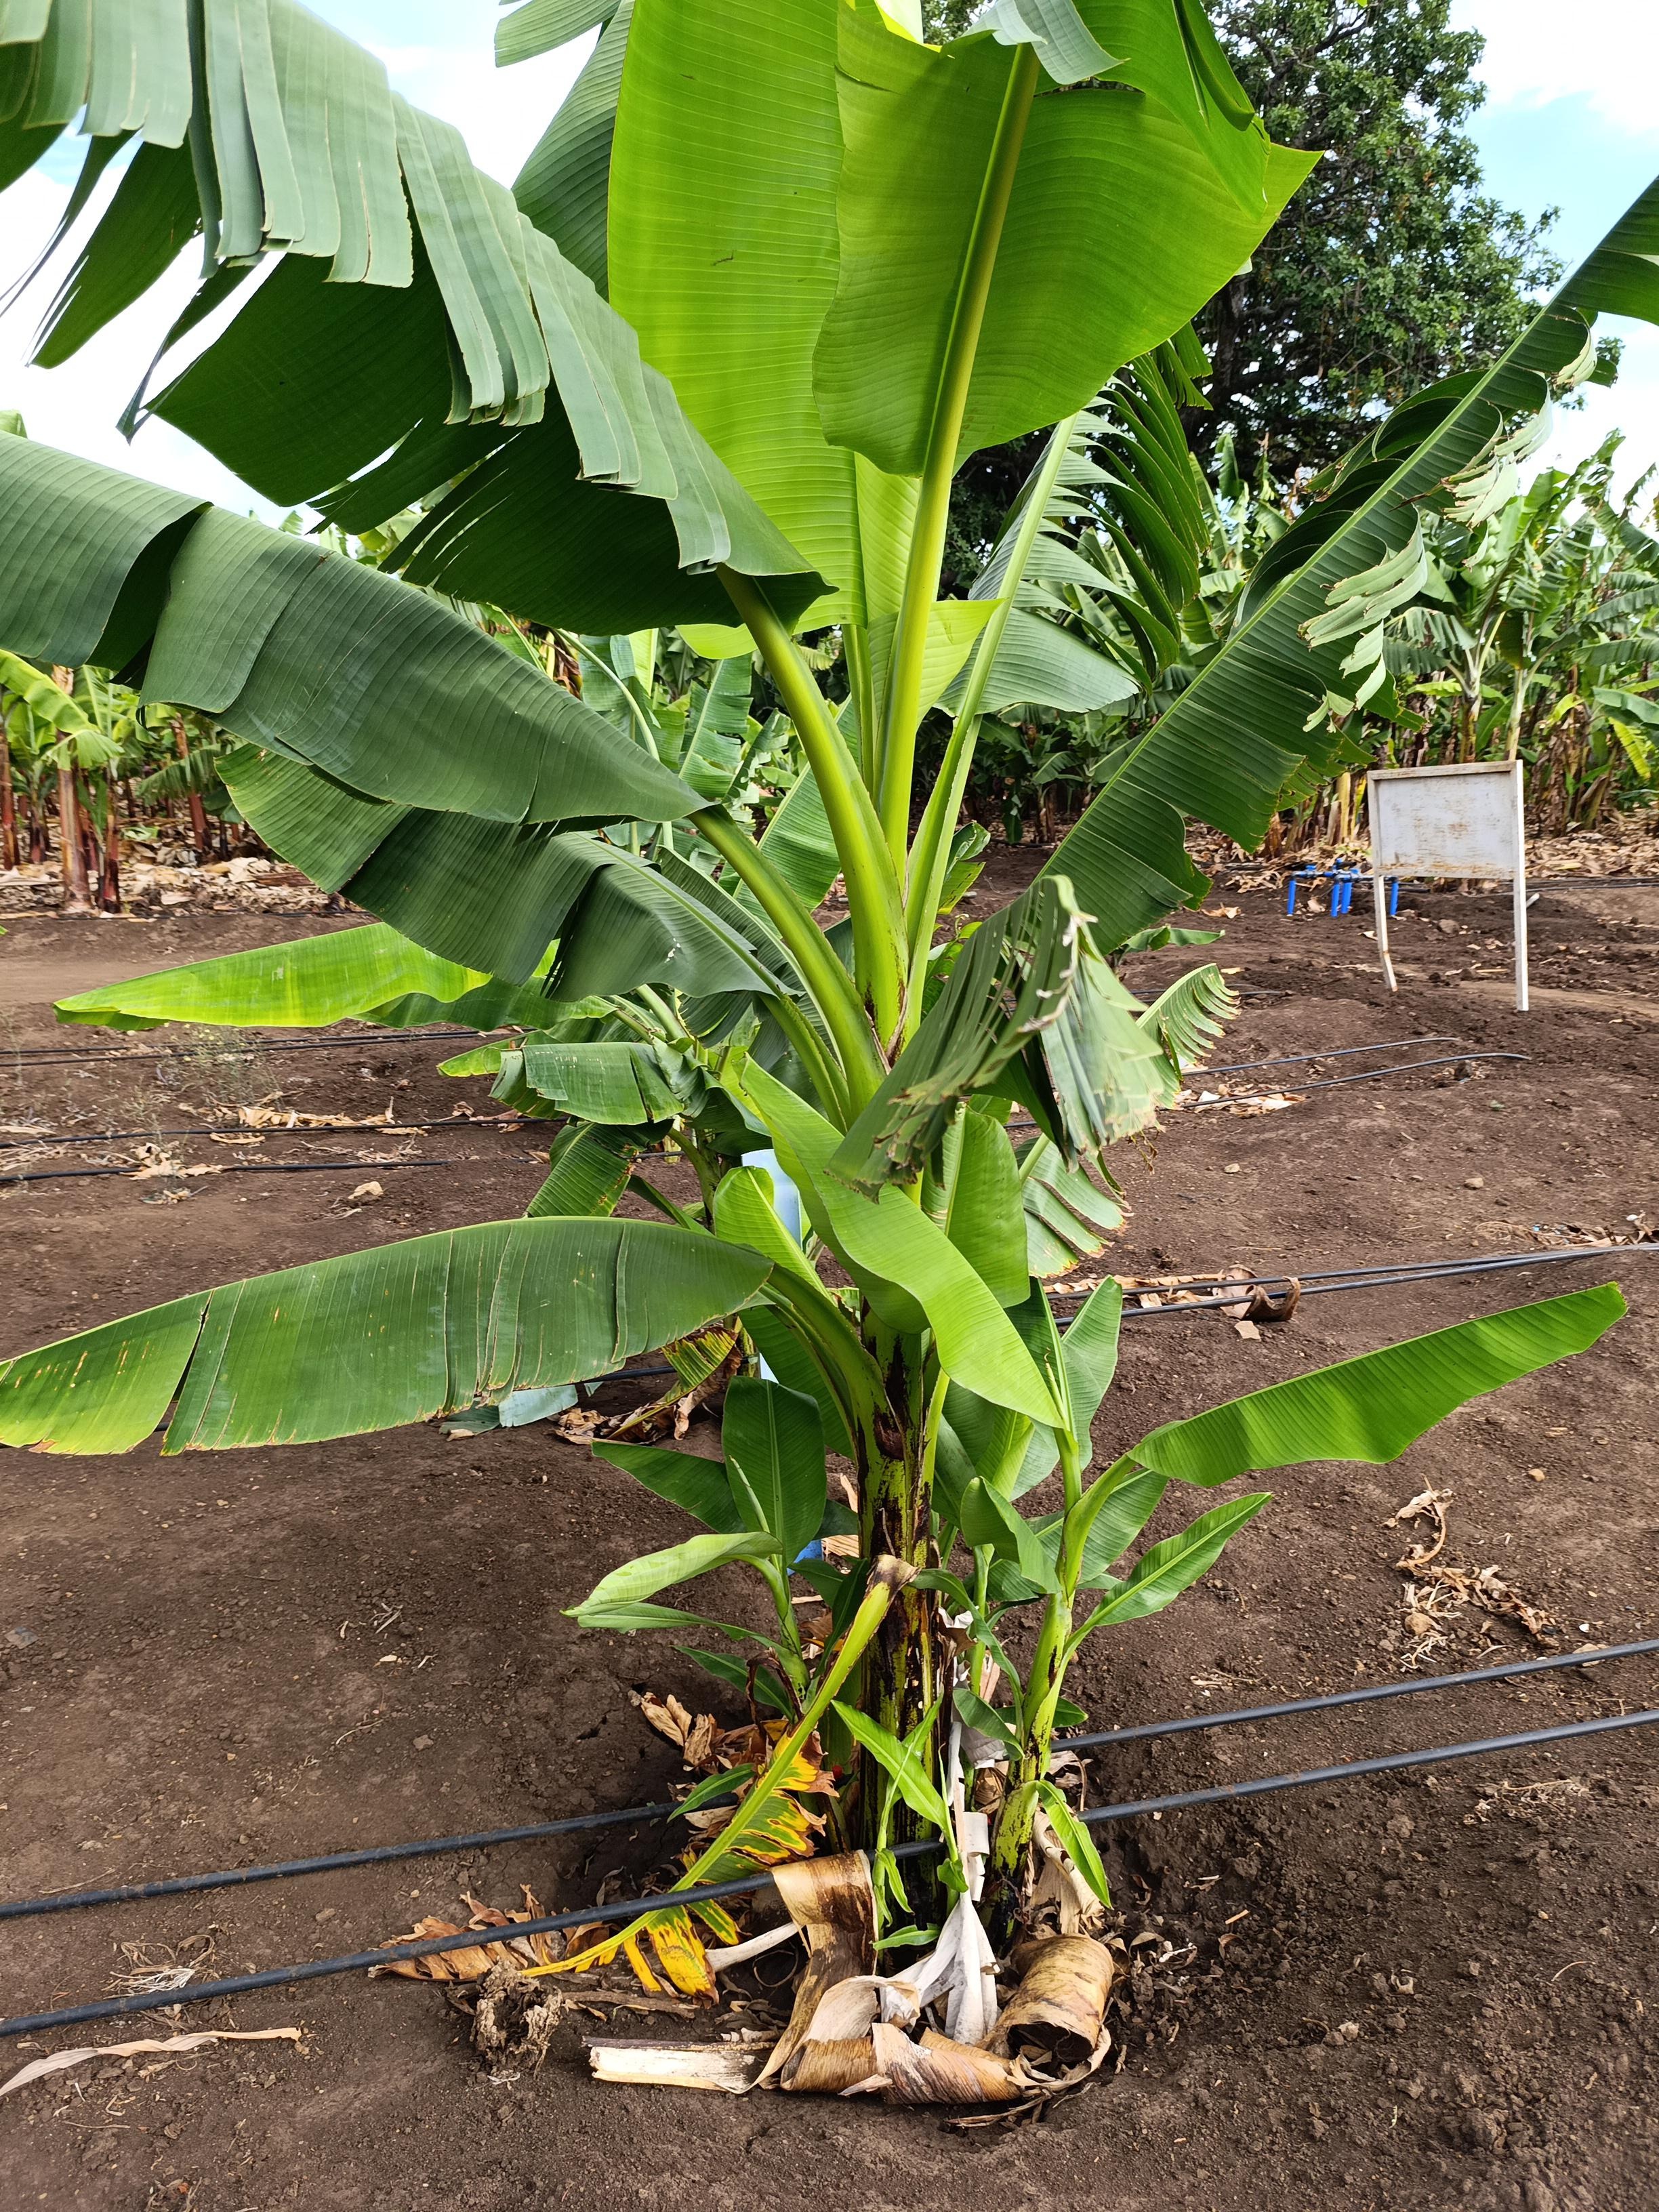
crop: banana
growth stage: vegetative
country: Tanzania
